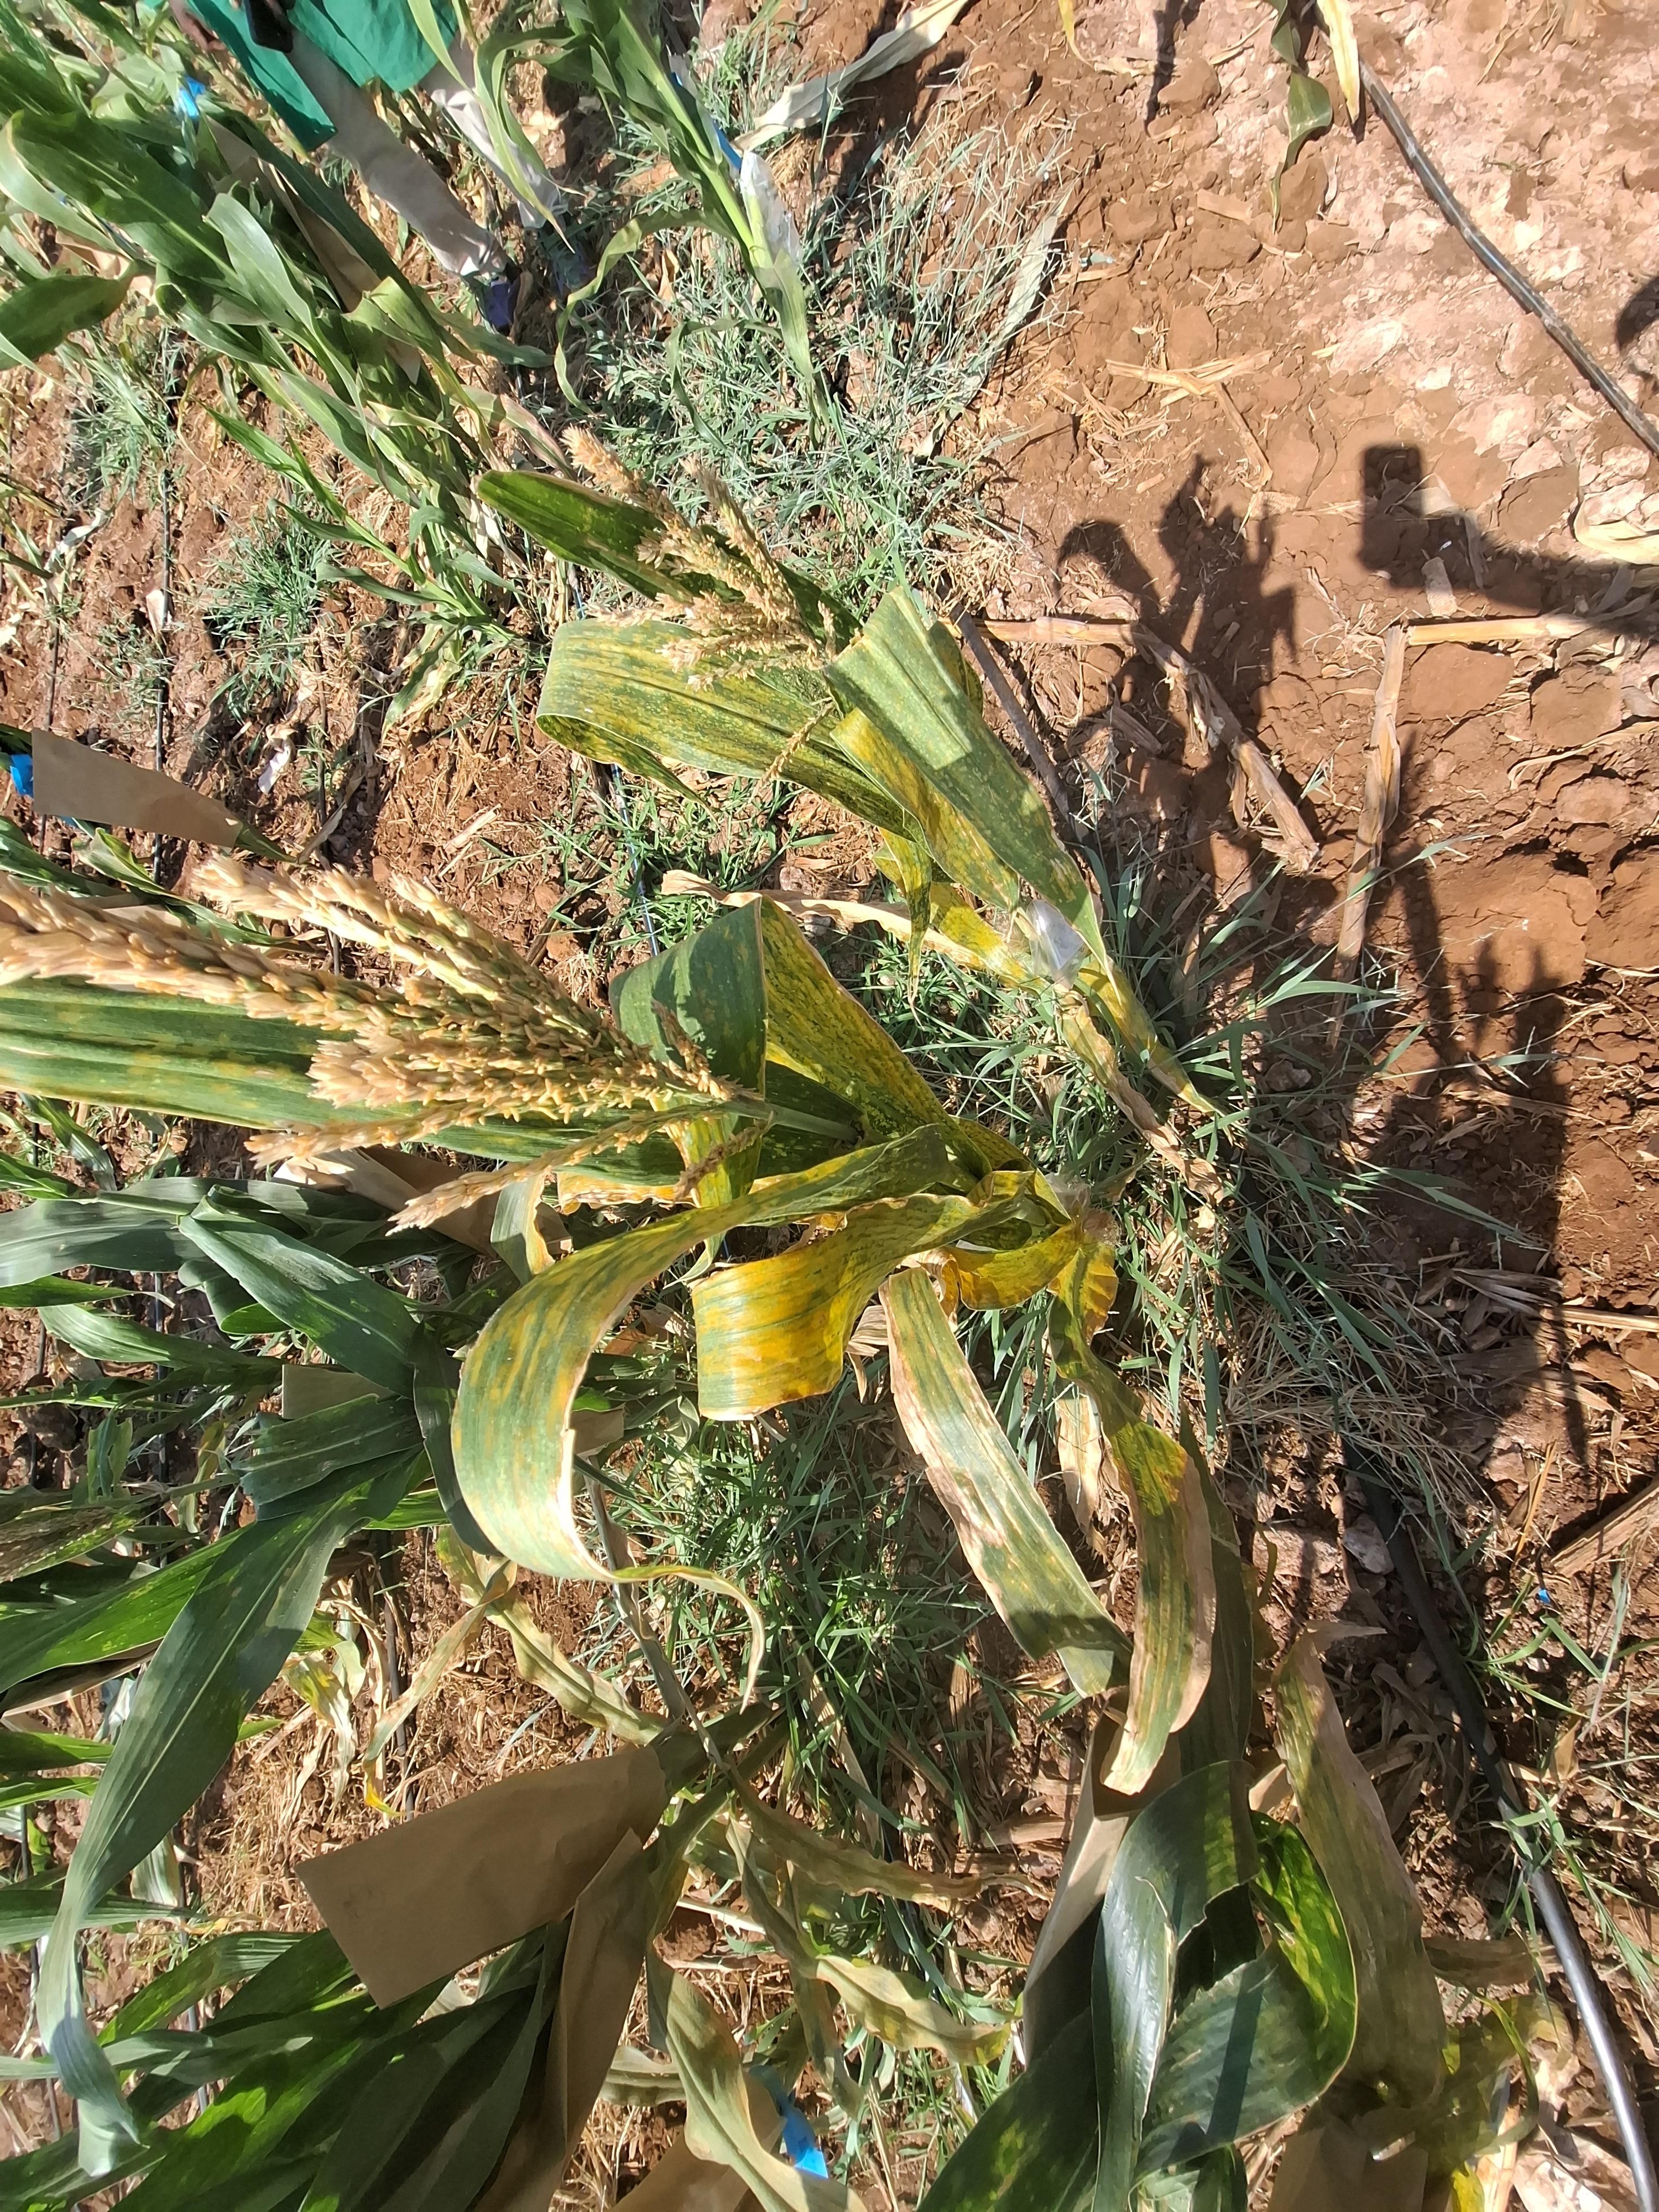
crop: maize
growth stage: flowering
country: Kenya
